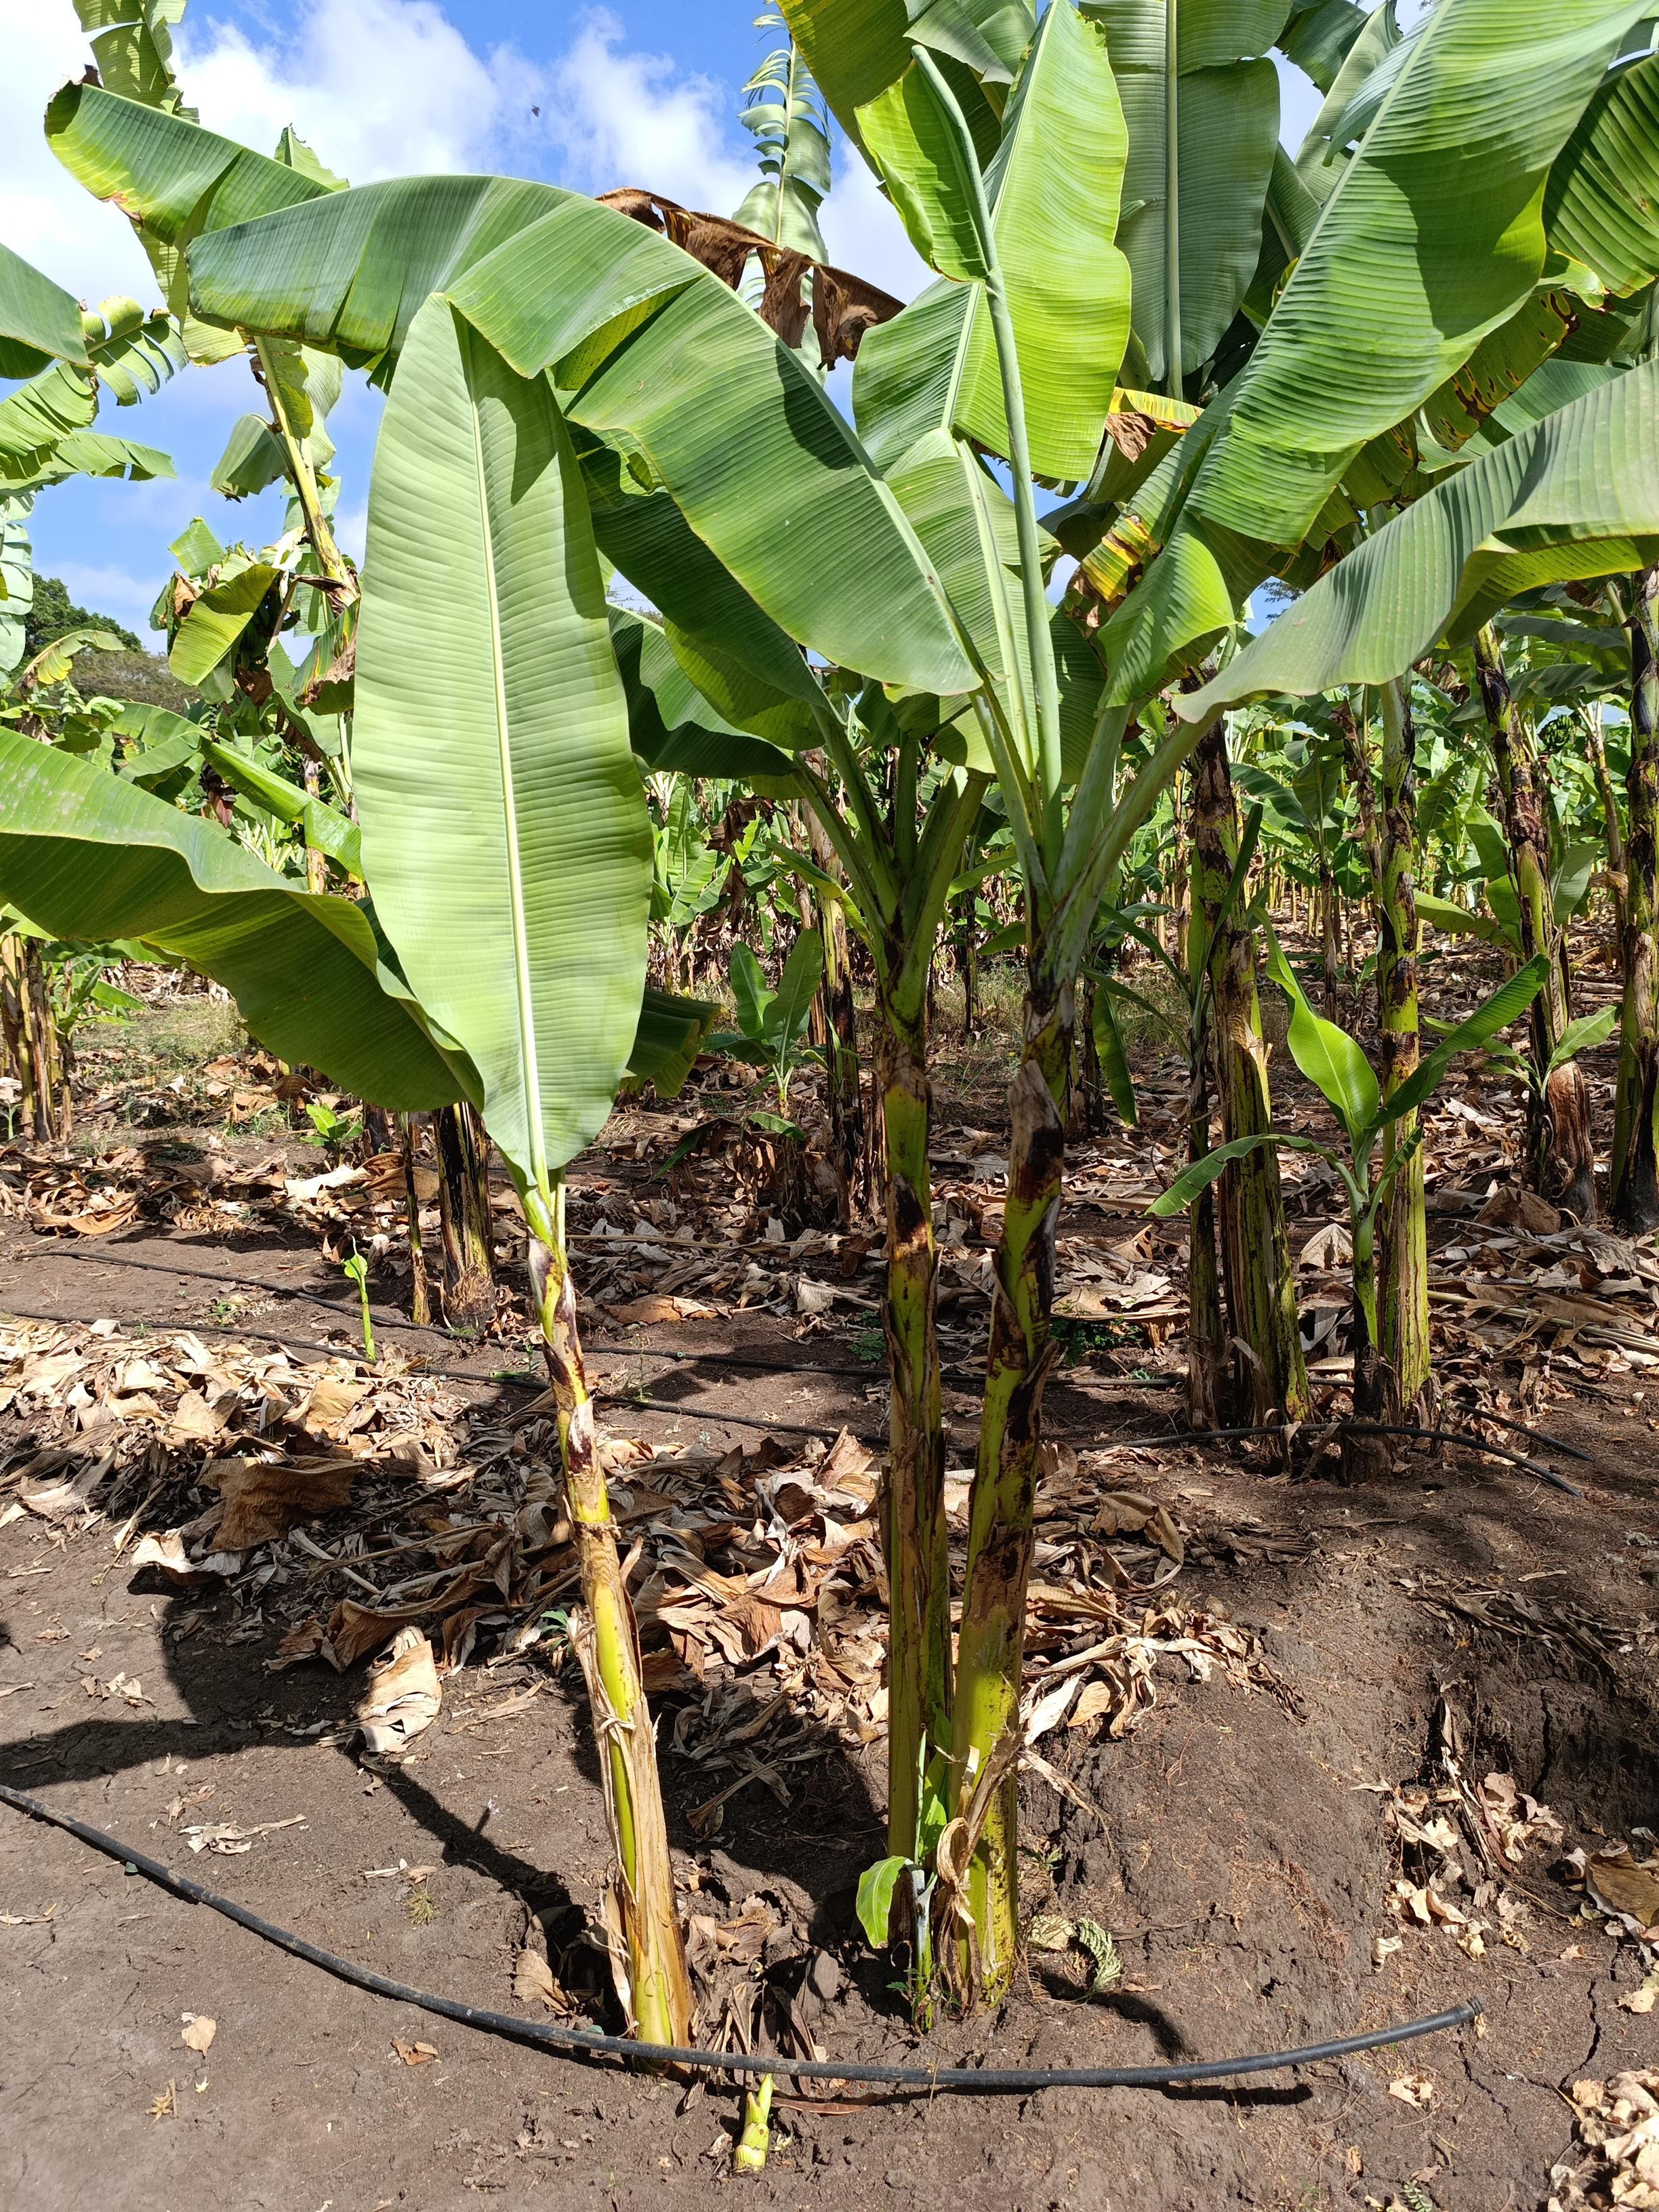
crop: banana
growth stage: vegetative
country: Tanzania
